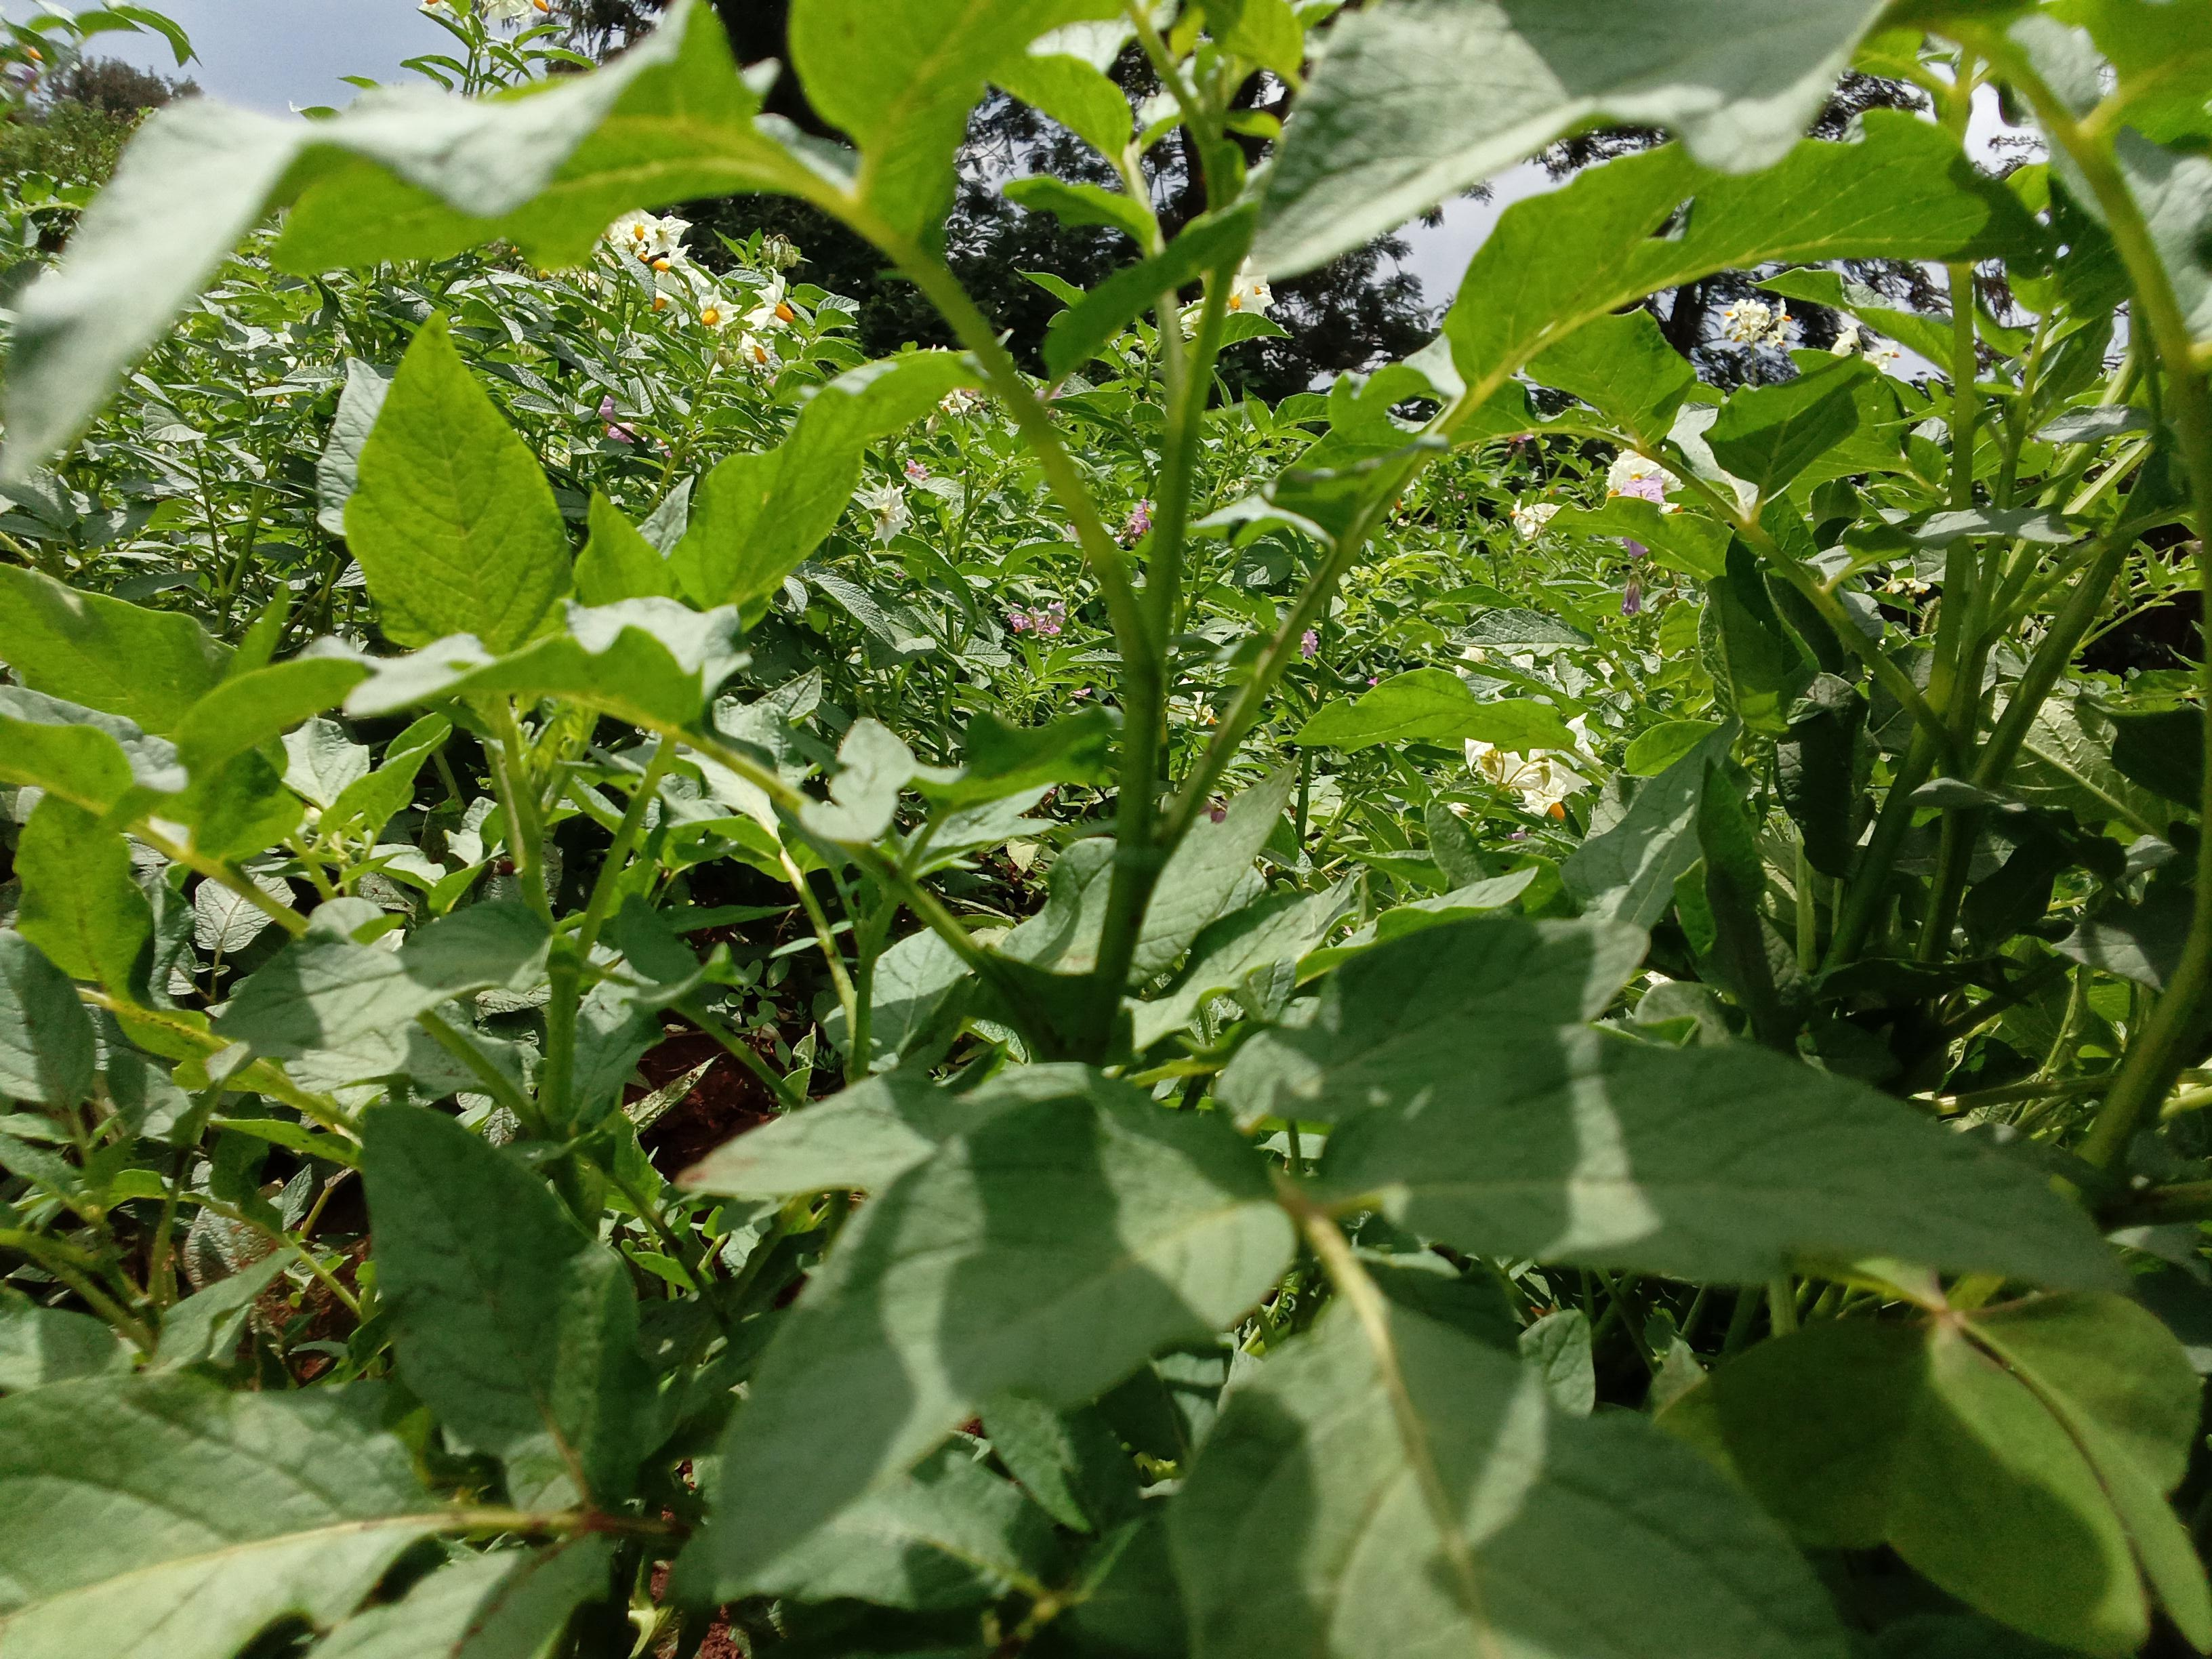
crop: potato
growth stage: flowering
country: Kenya
